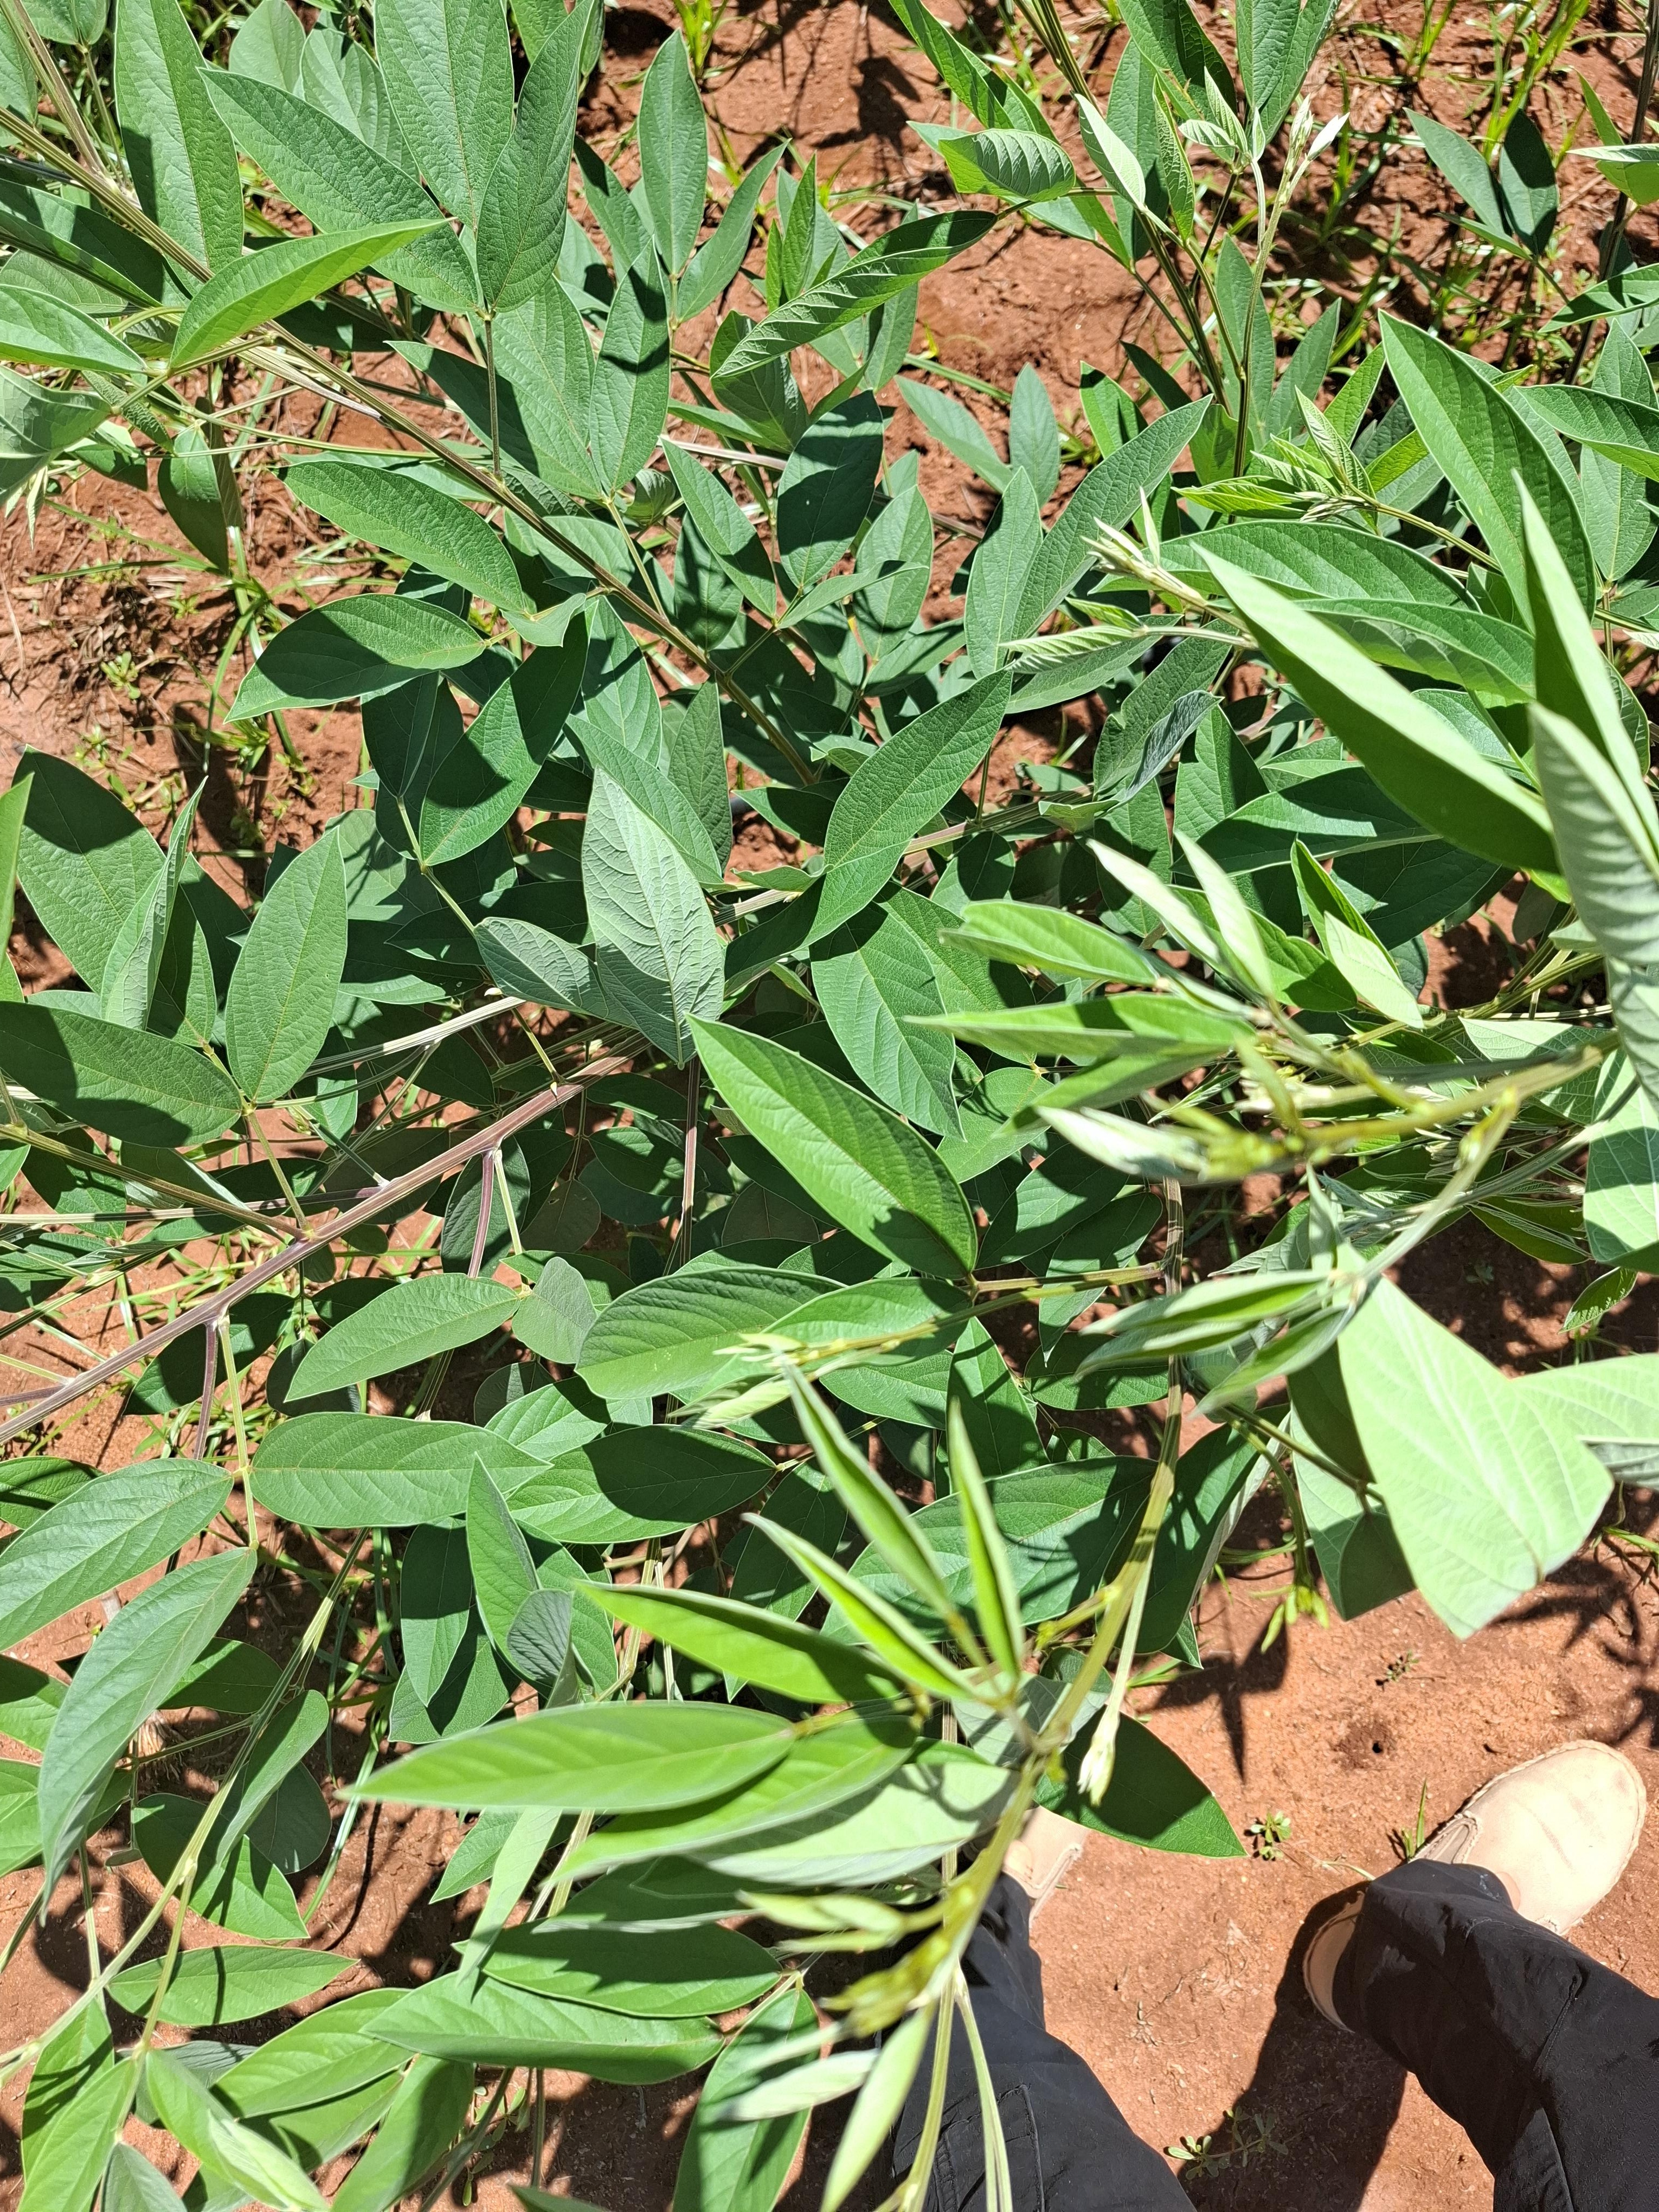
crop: pigeonpea
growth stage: vegetative
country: Kenya
